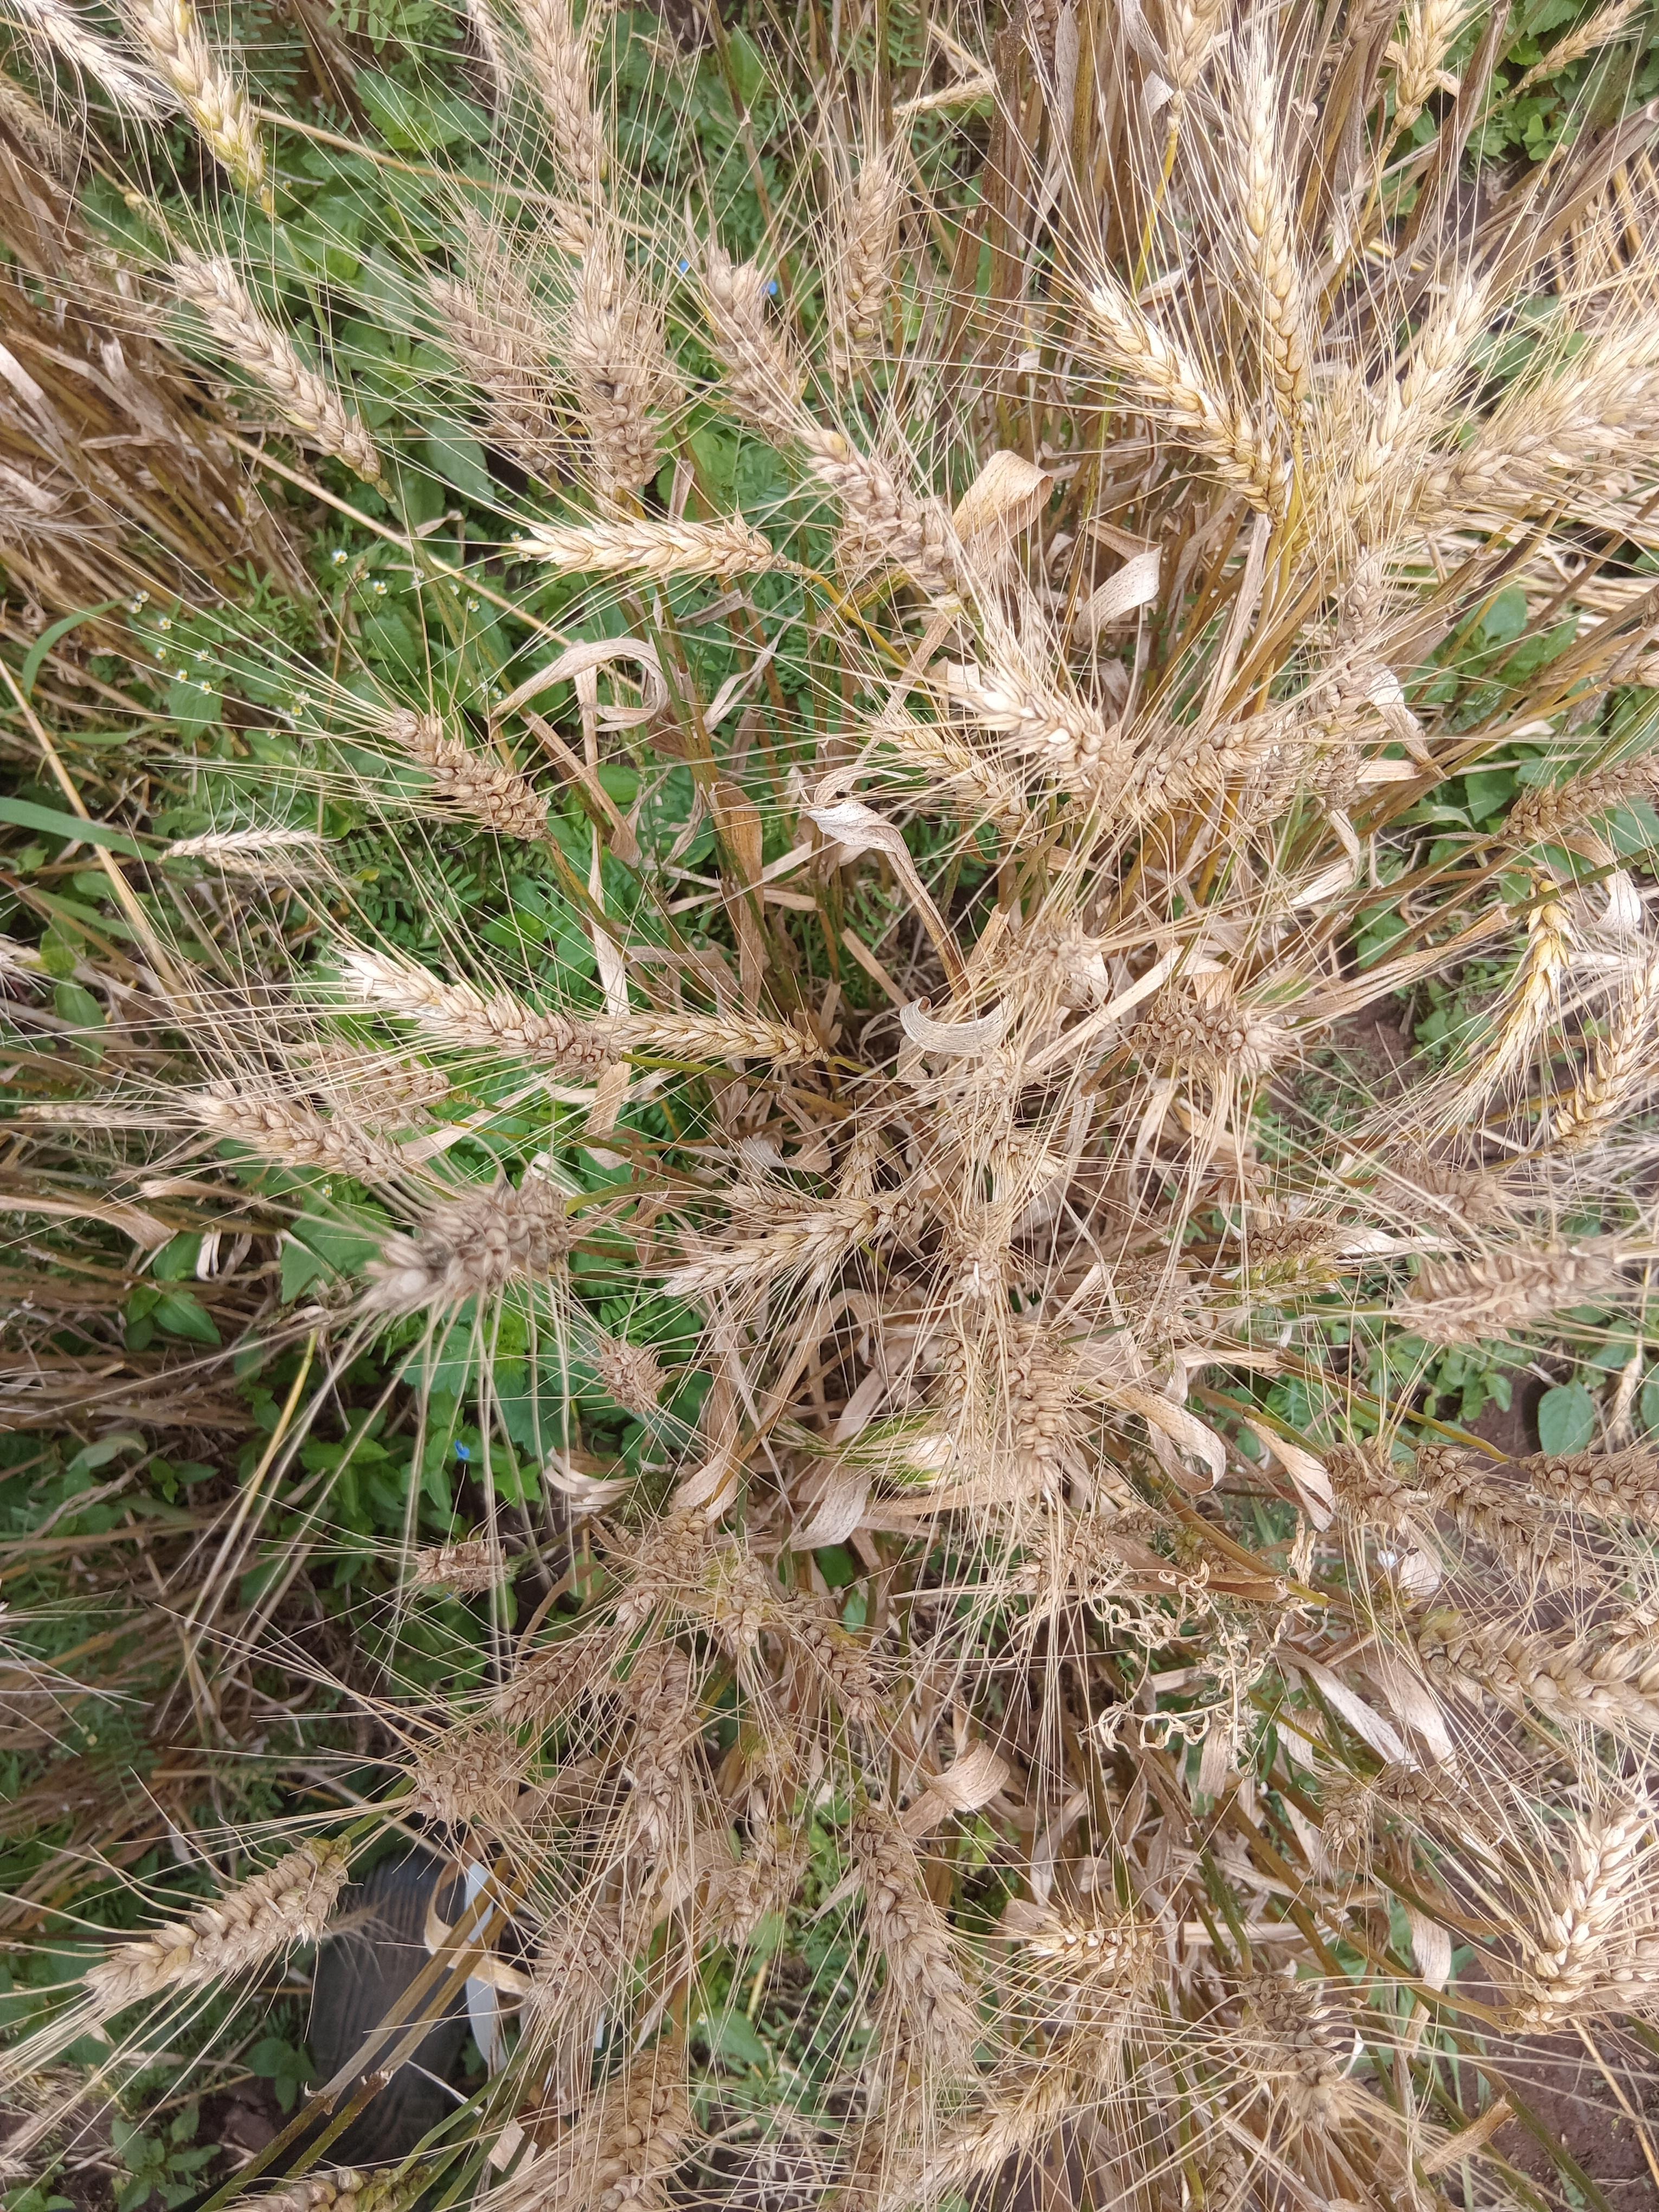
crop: wheat
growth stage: maturity
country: Kenya
